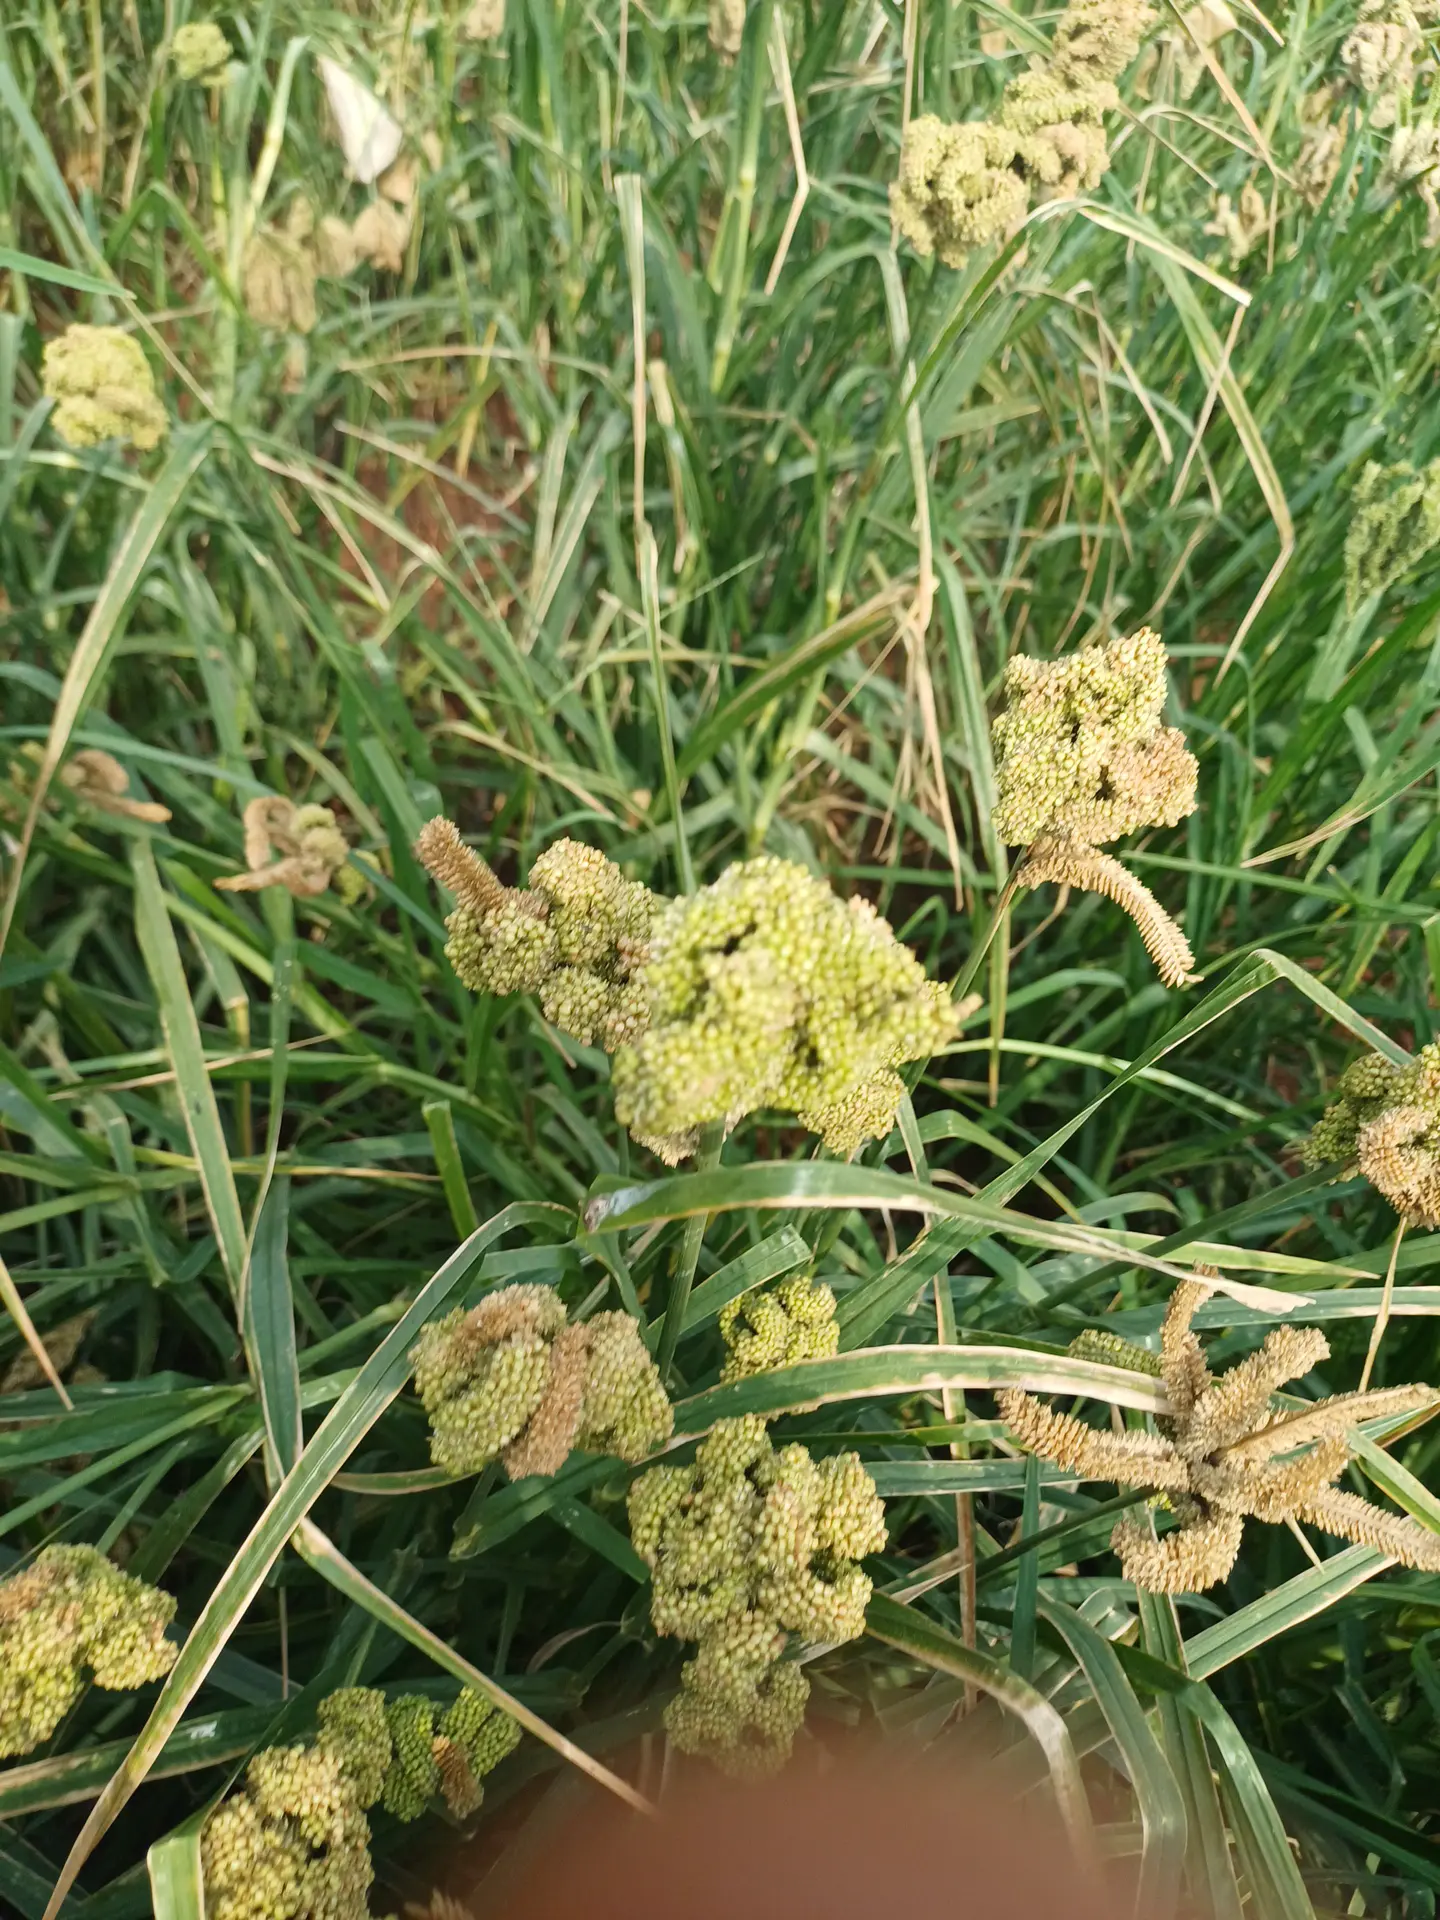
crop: finger millet
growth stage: filling grain
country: Kenya
